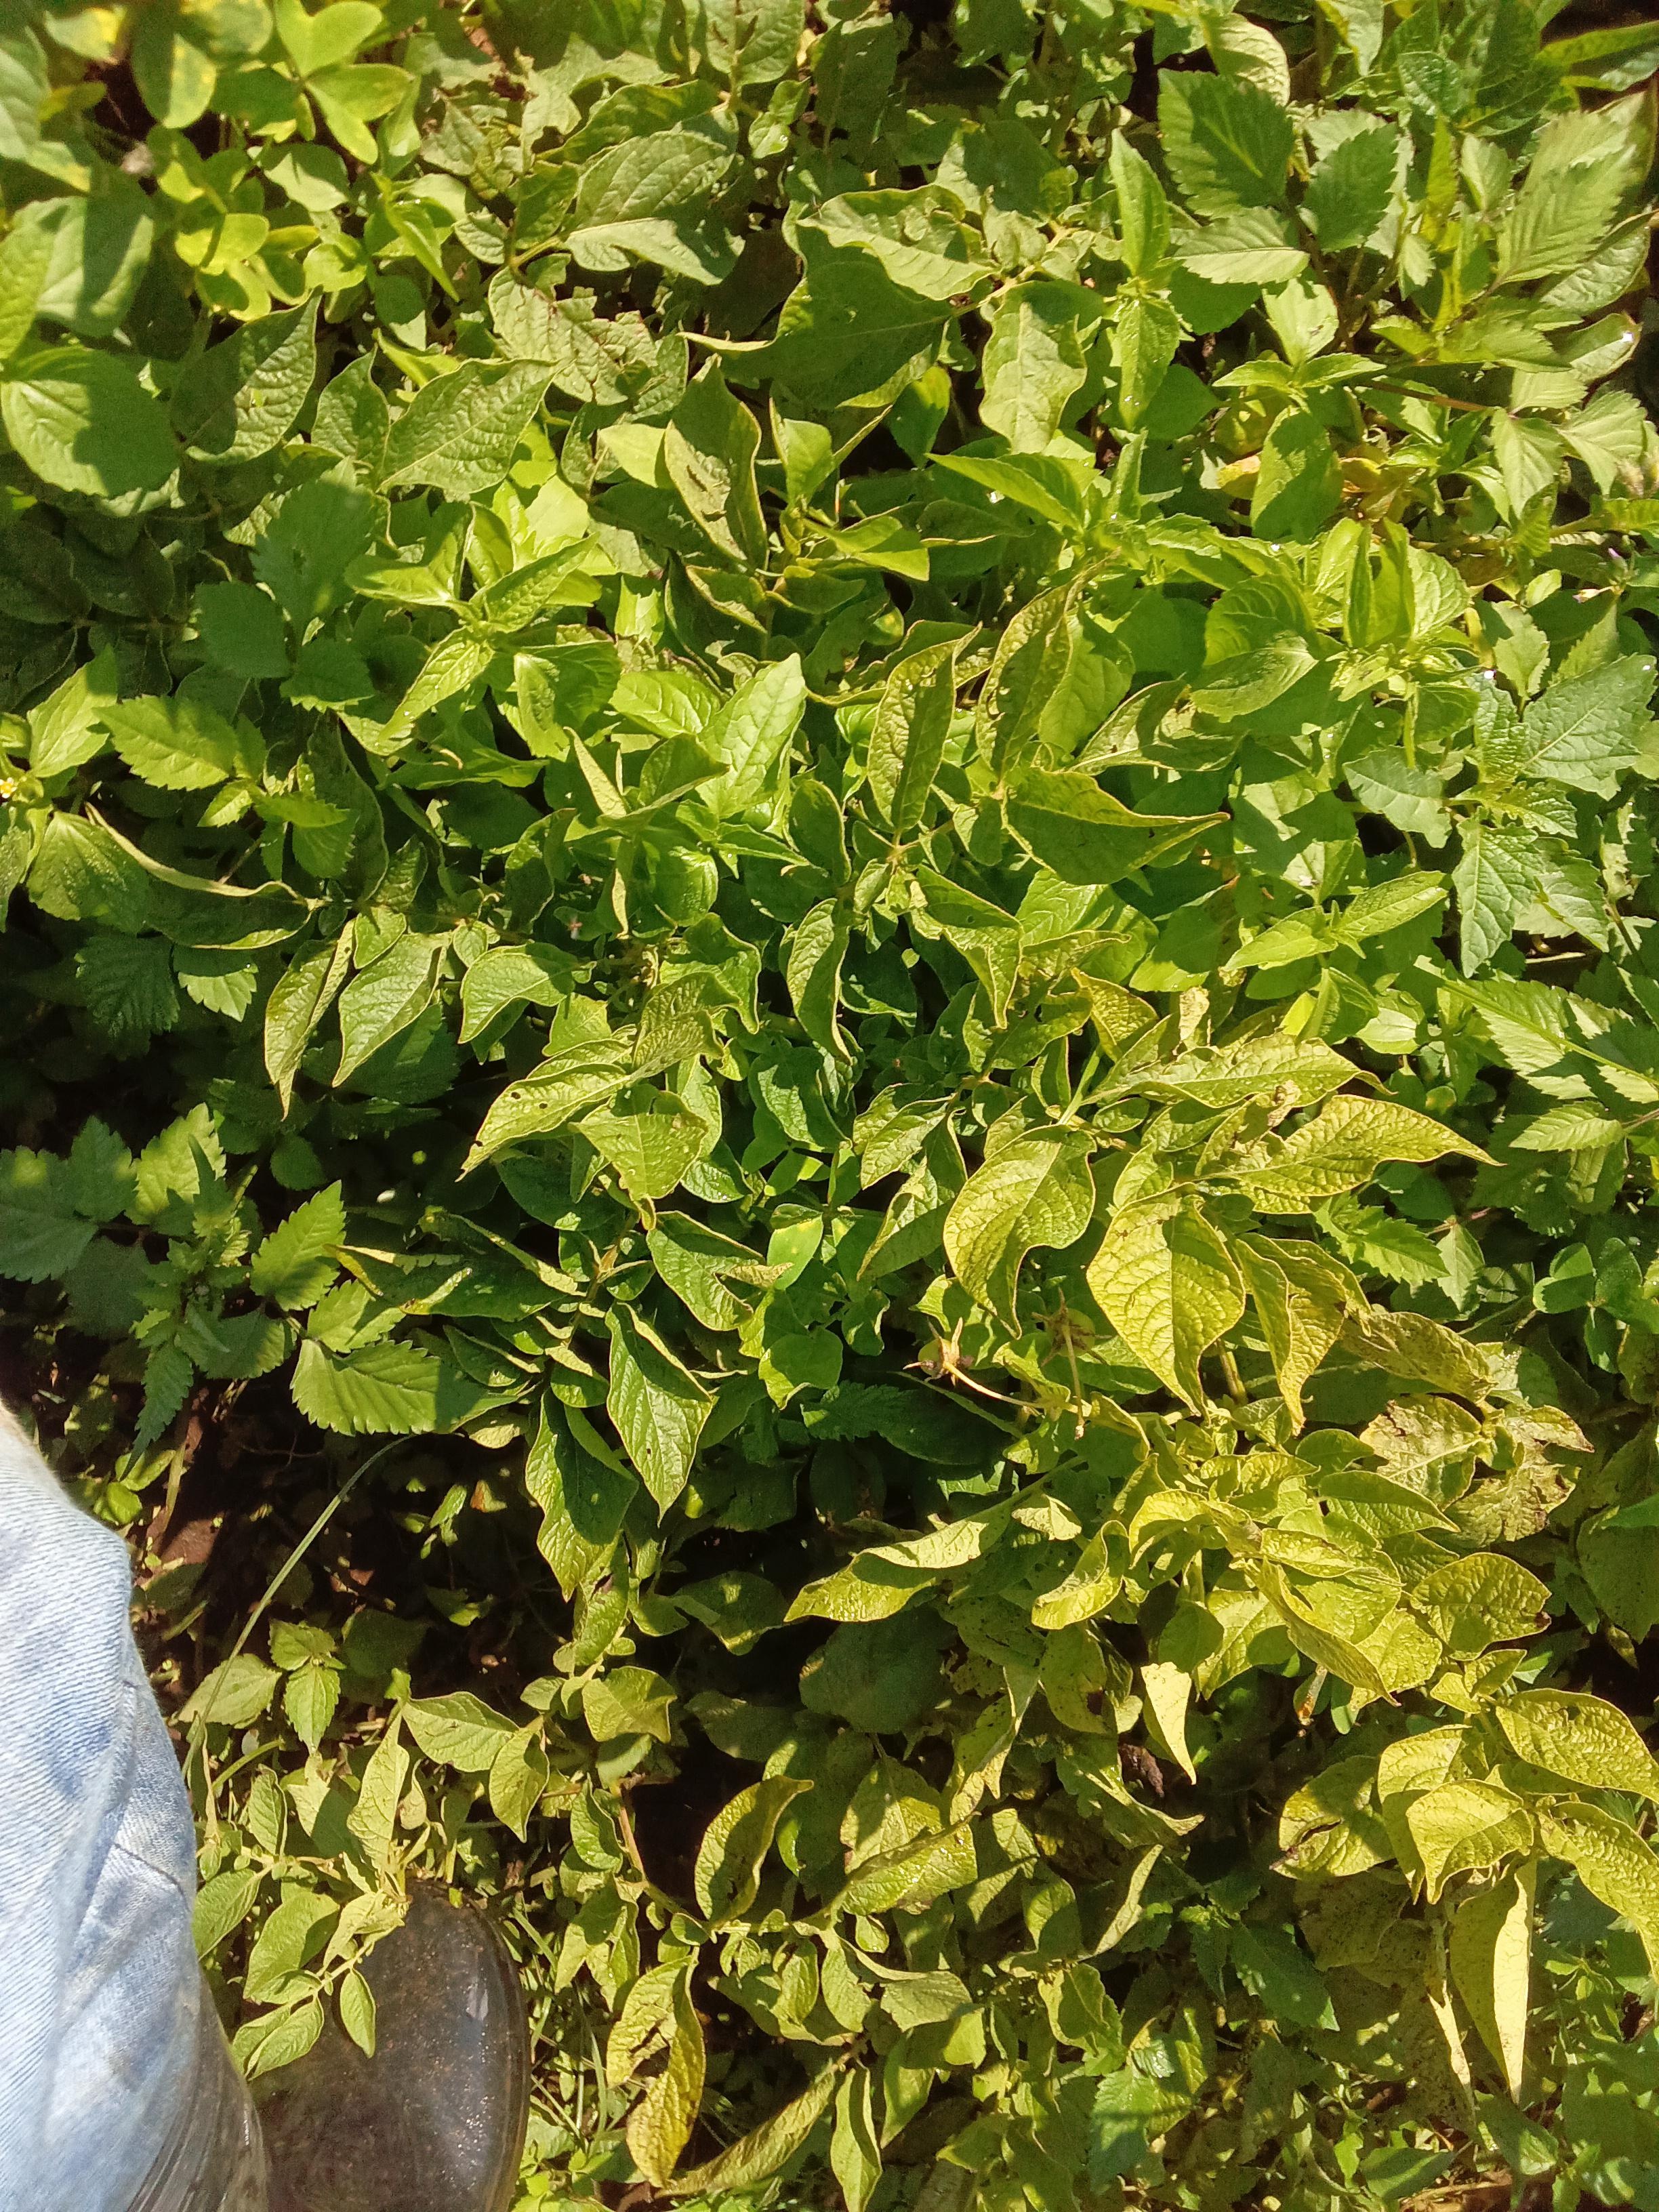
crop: potato
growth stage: maturity
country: Kenya
